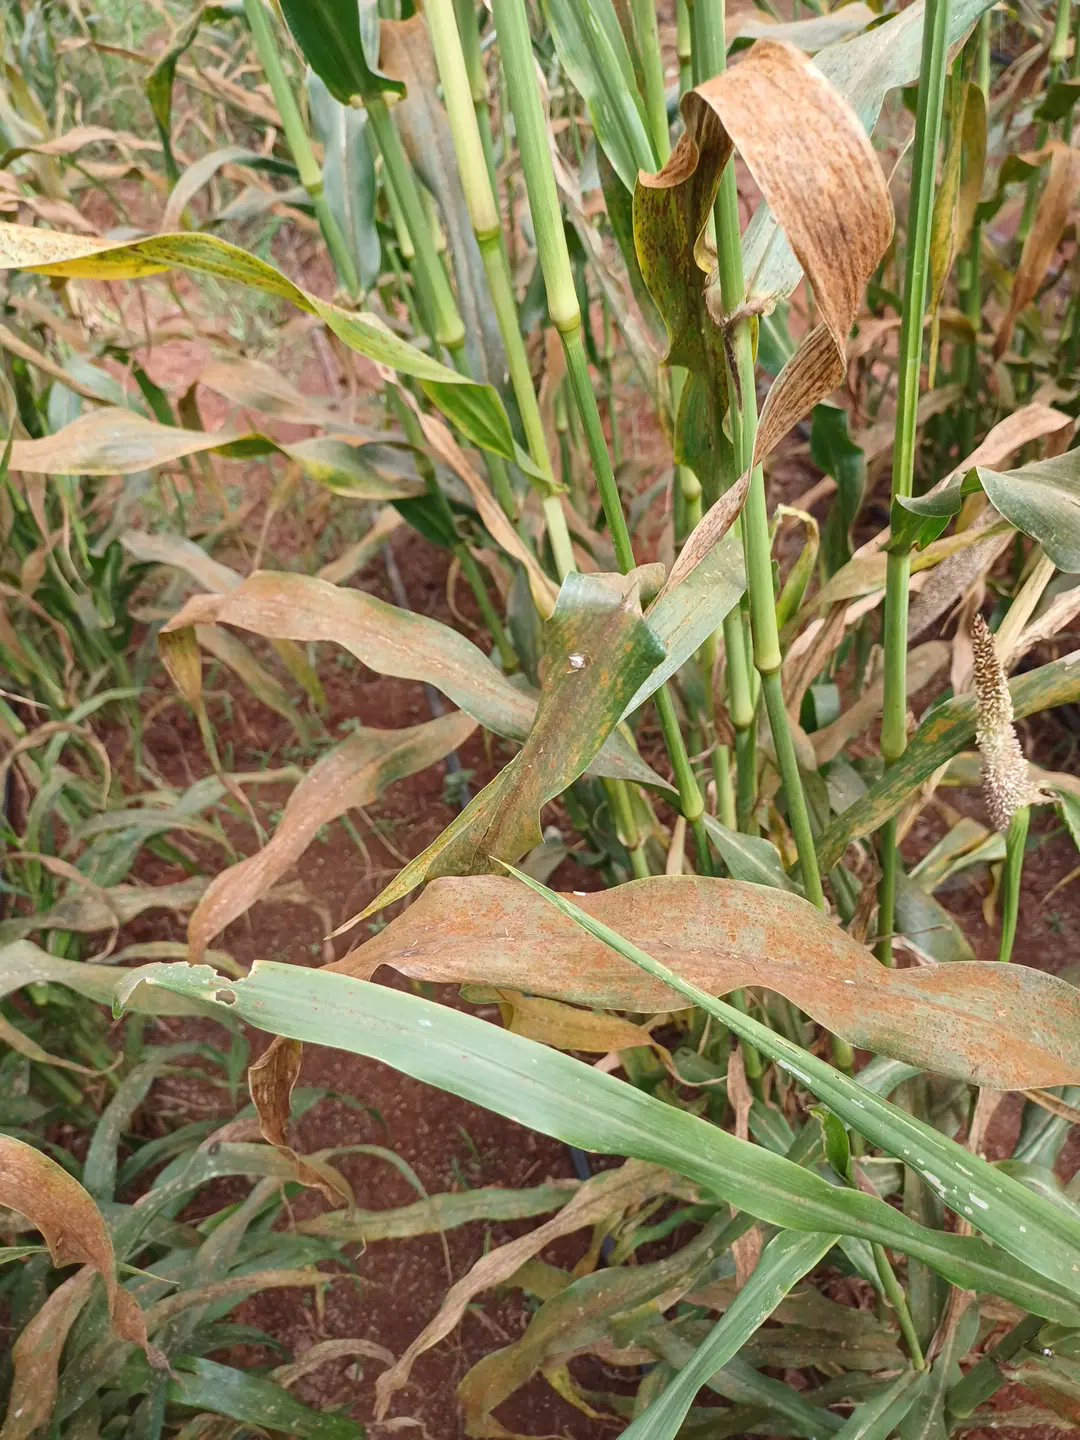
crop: pearl millet
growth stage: filling grain
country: Kenya
